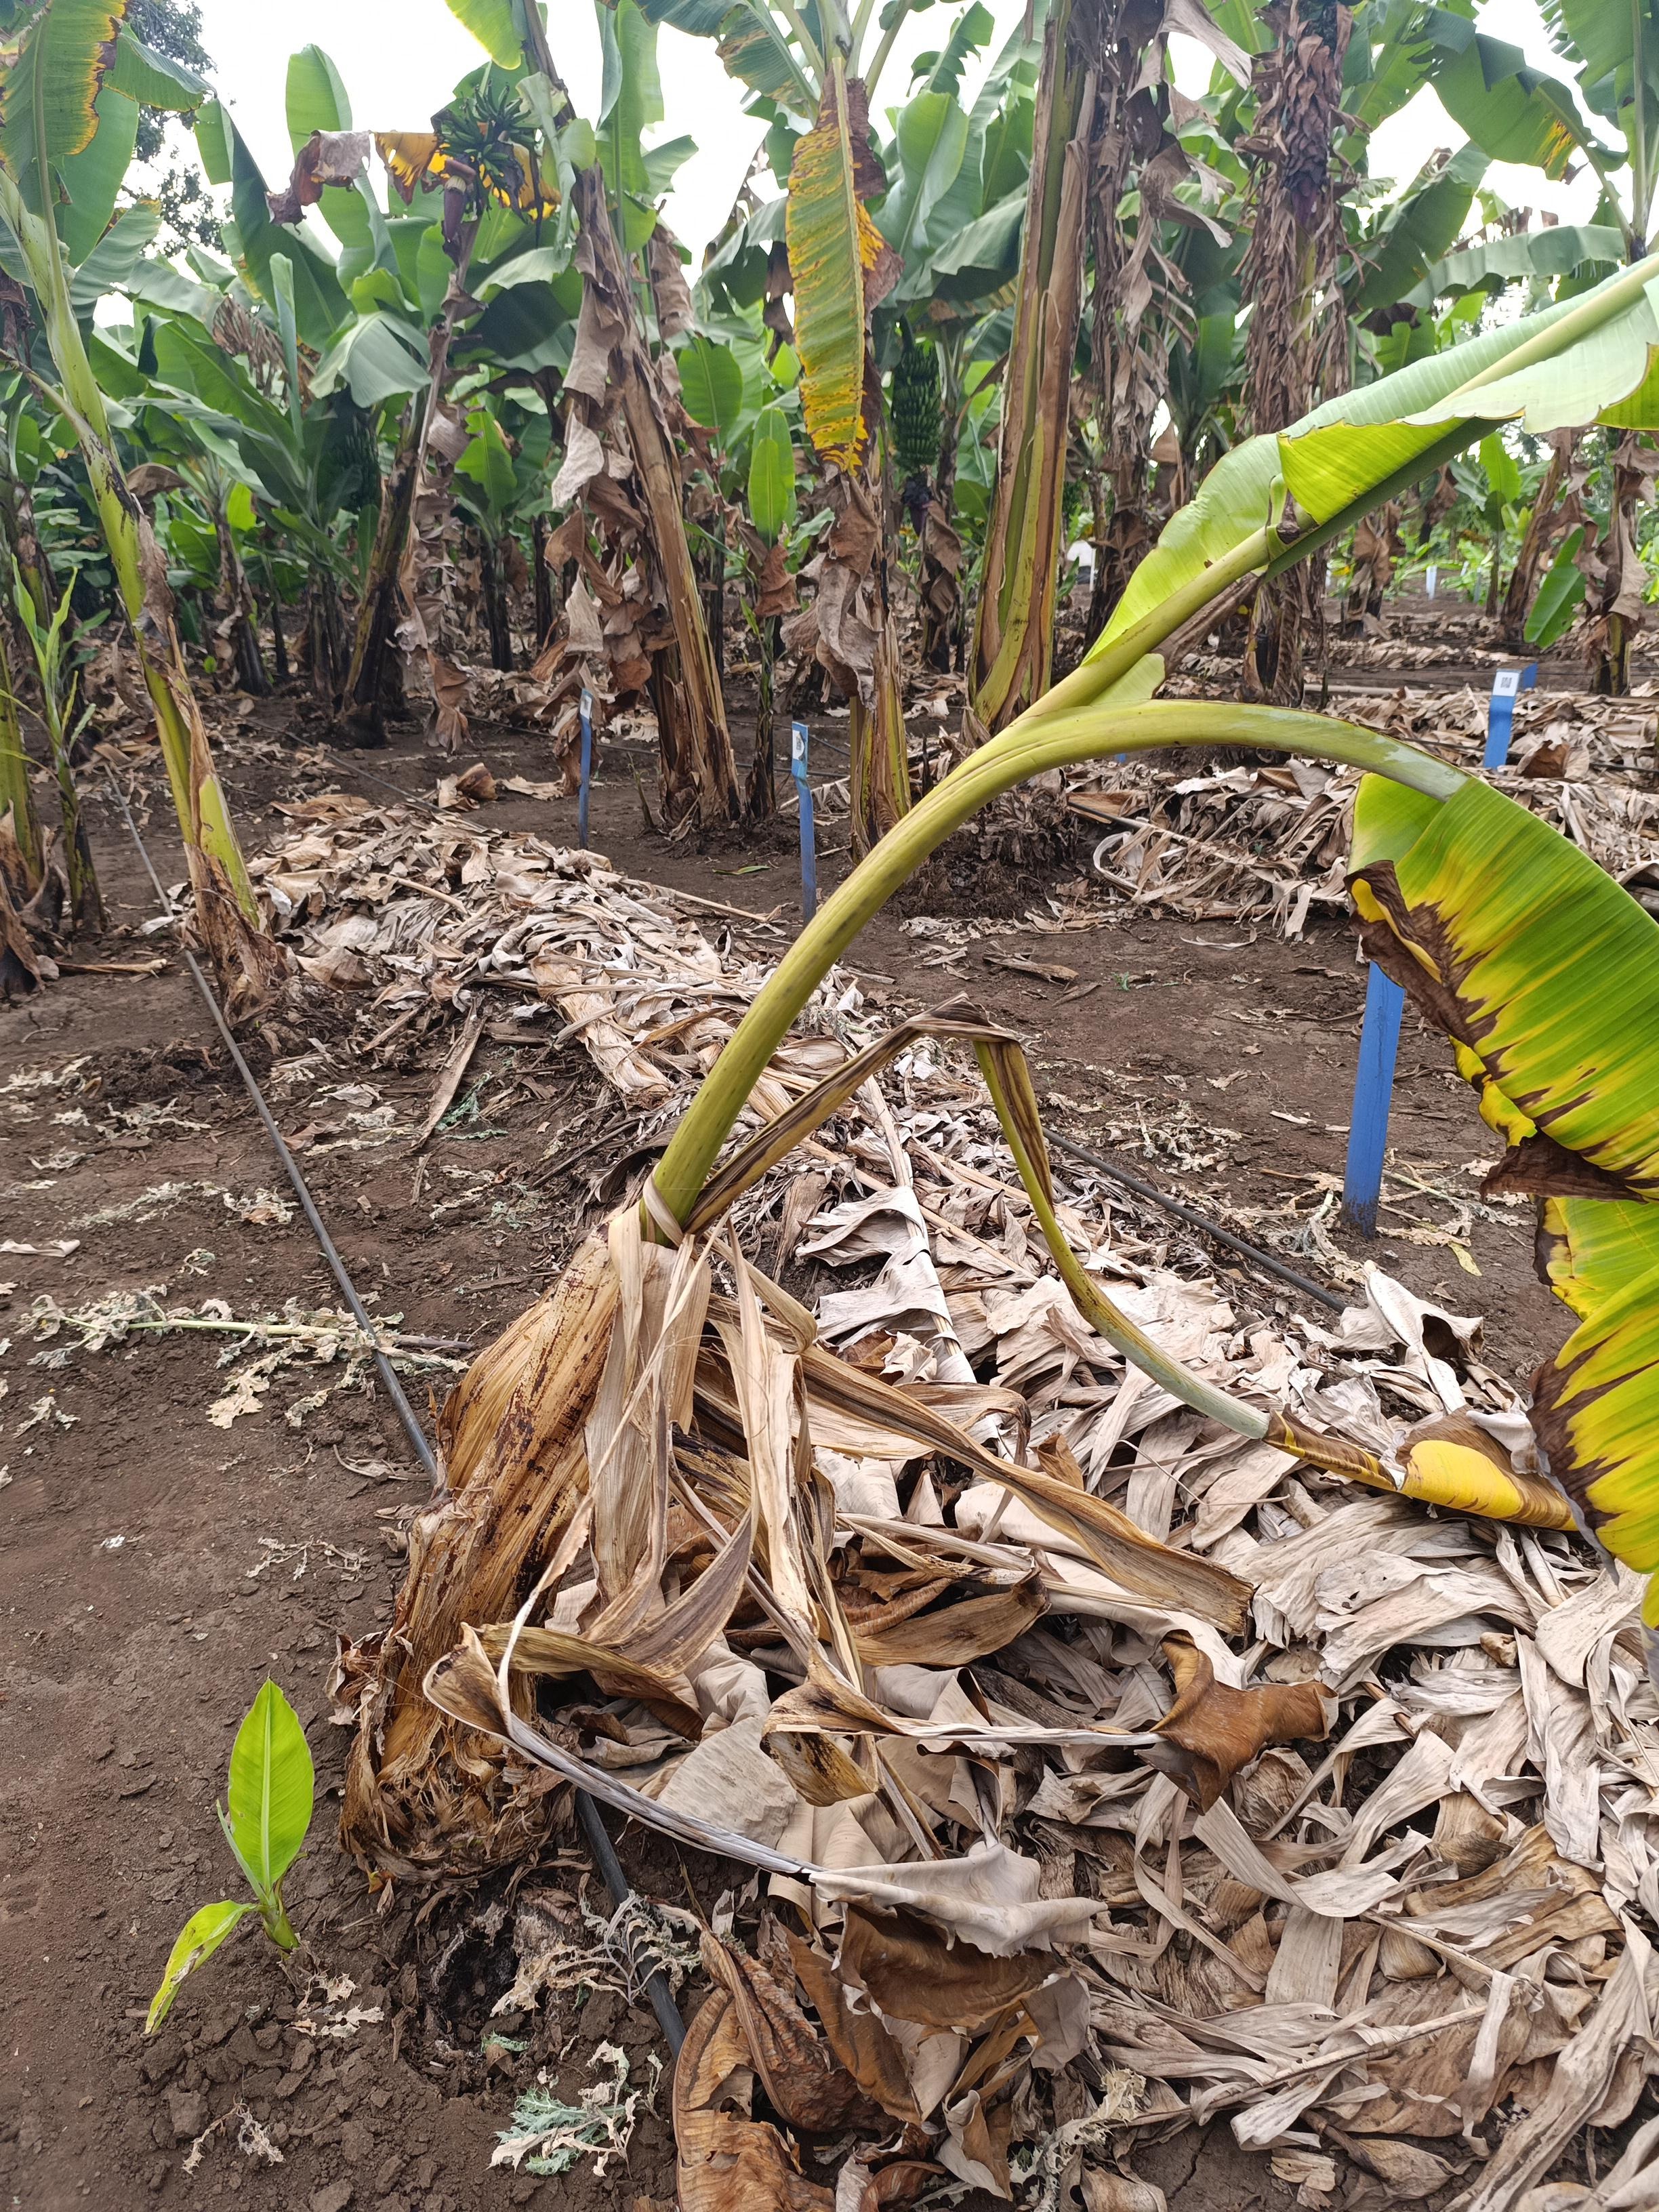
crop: banana
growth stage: vegetative
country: Tanzania
